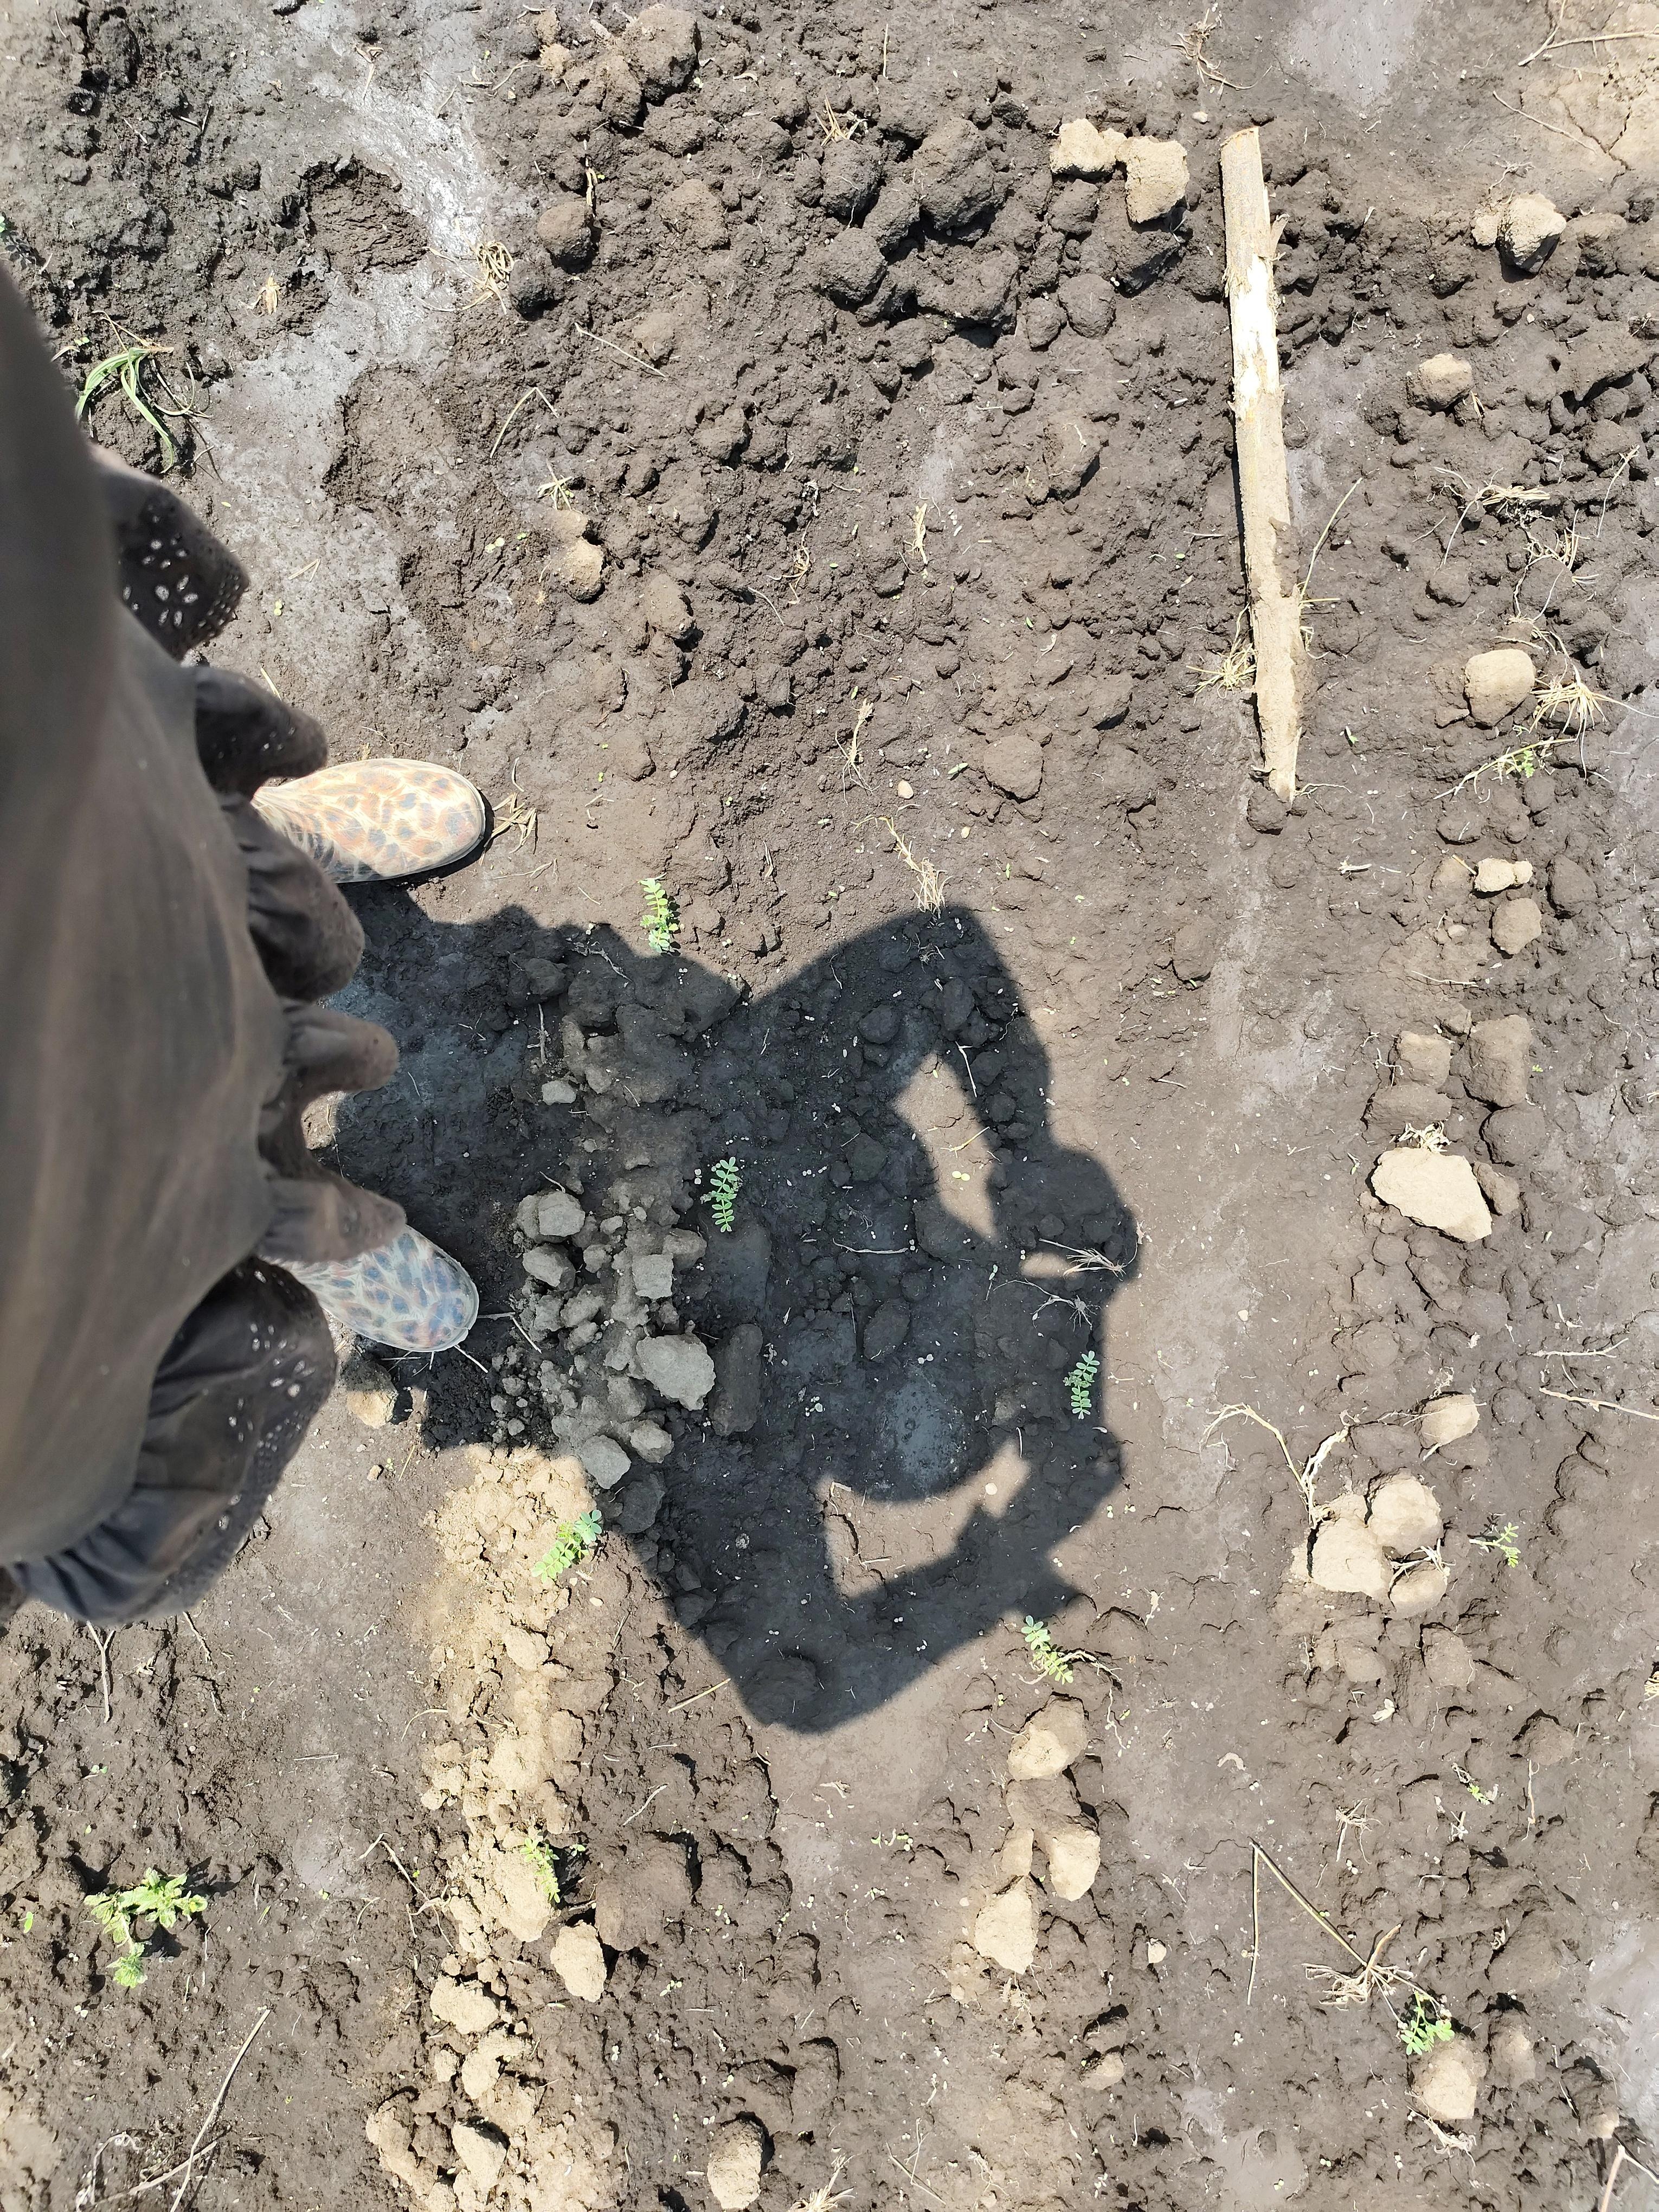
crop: chickpea
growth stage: emergence
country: Tanzania
